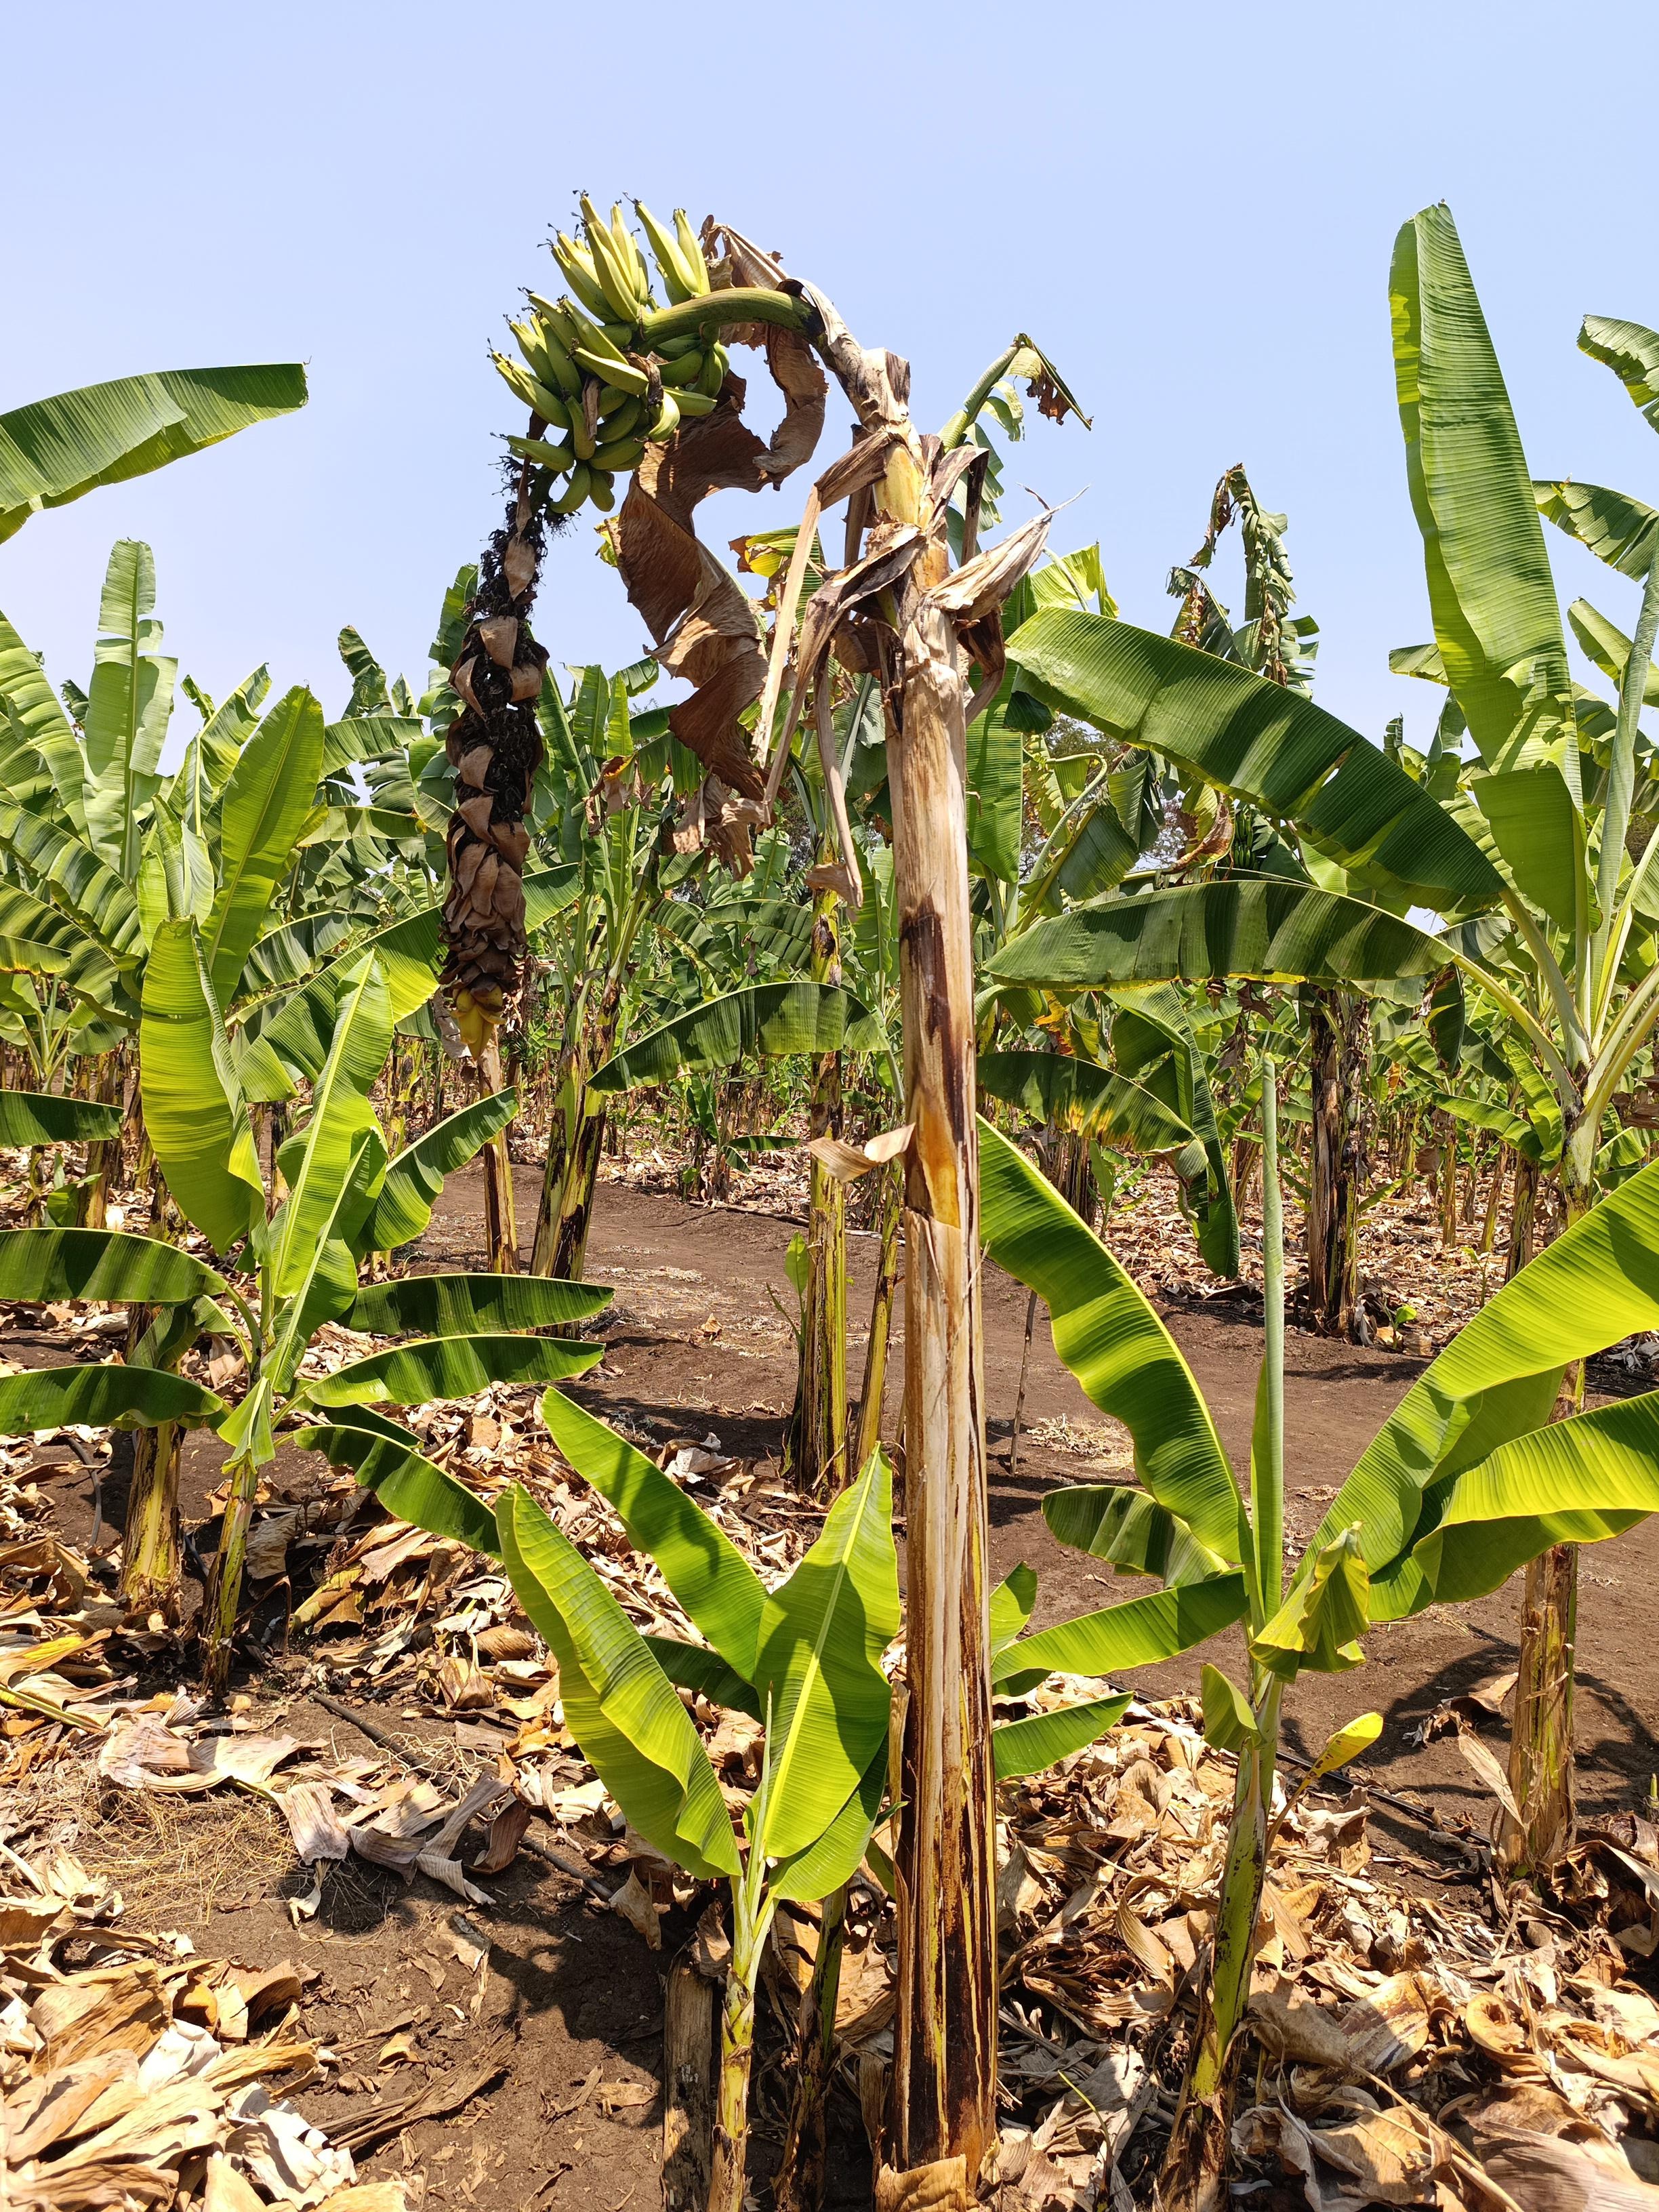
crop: banana
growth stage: maturity
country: Tanzania
